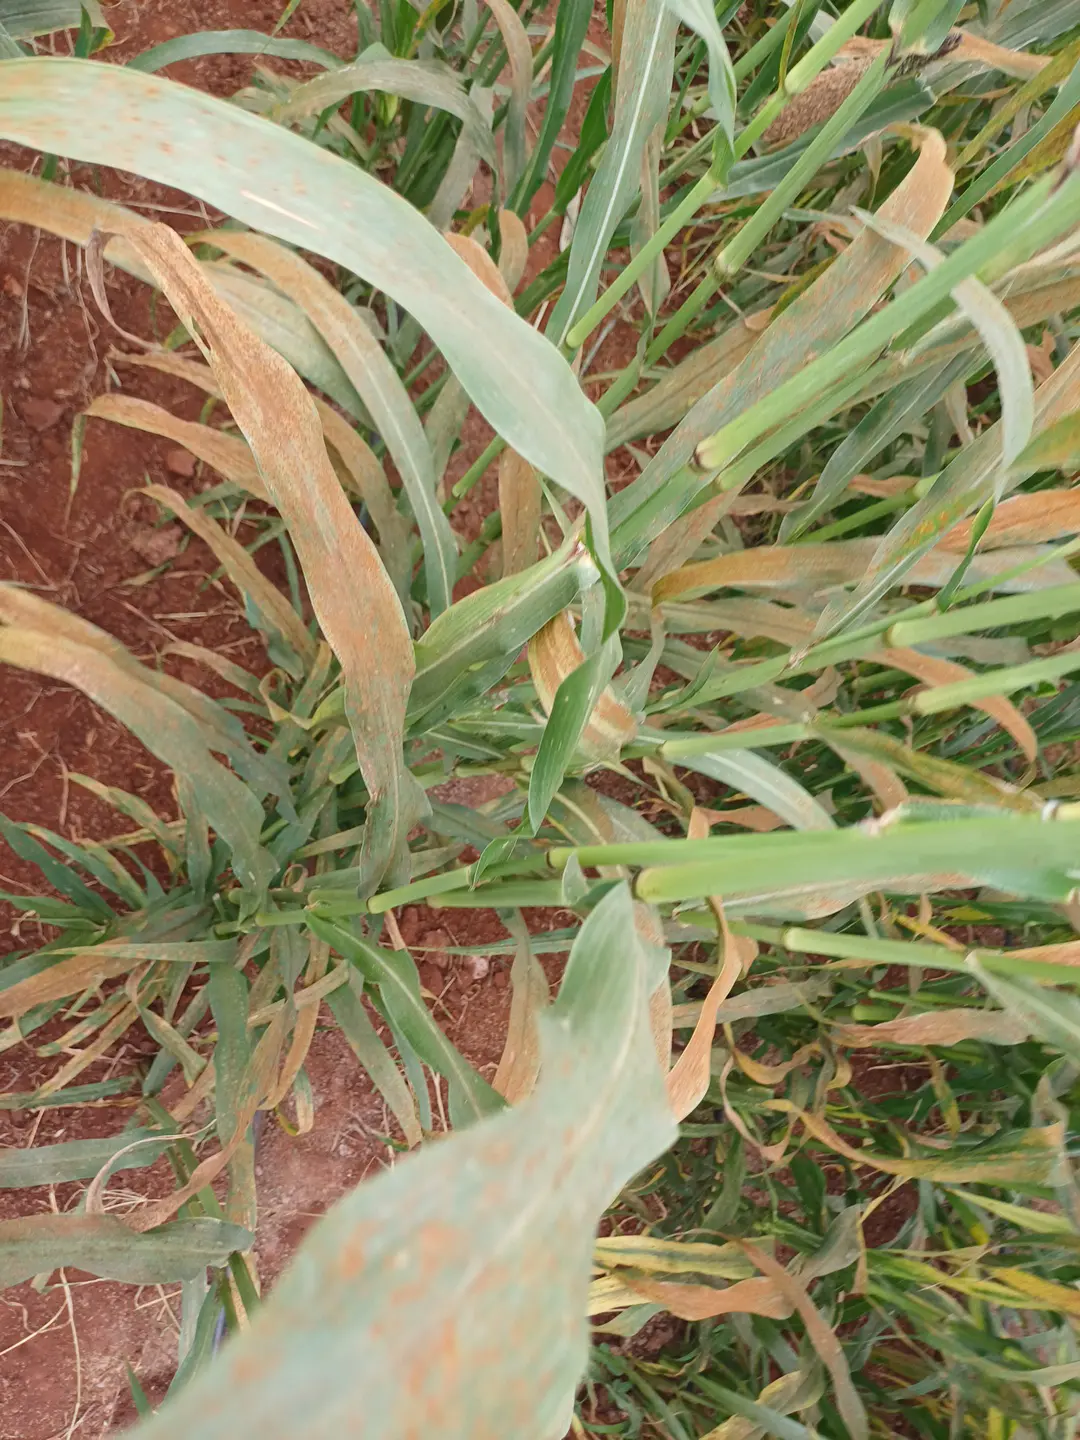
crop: pearl millet
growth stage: filling grain
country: Kenya
